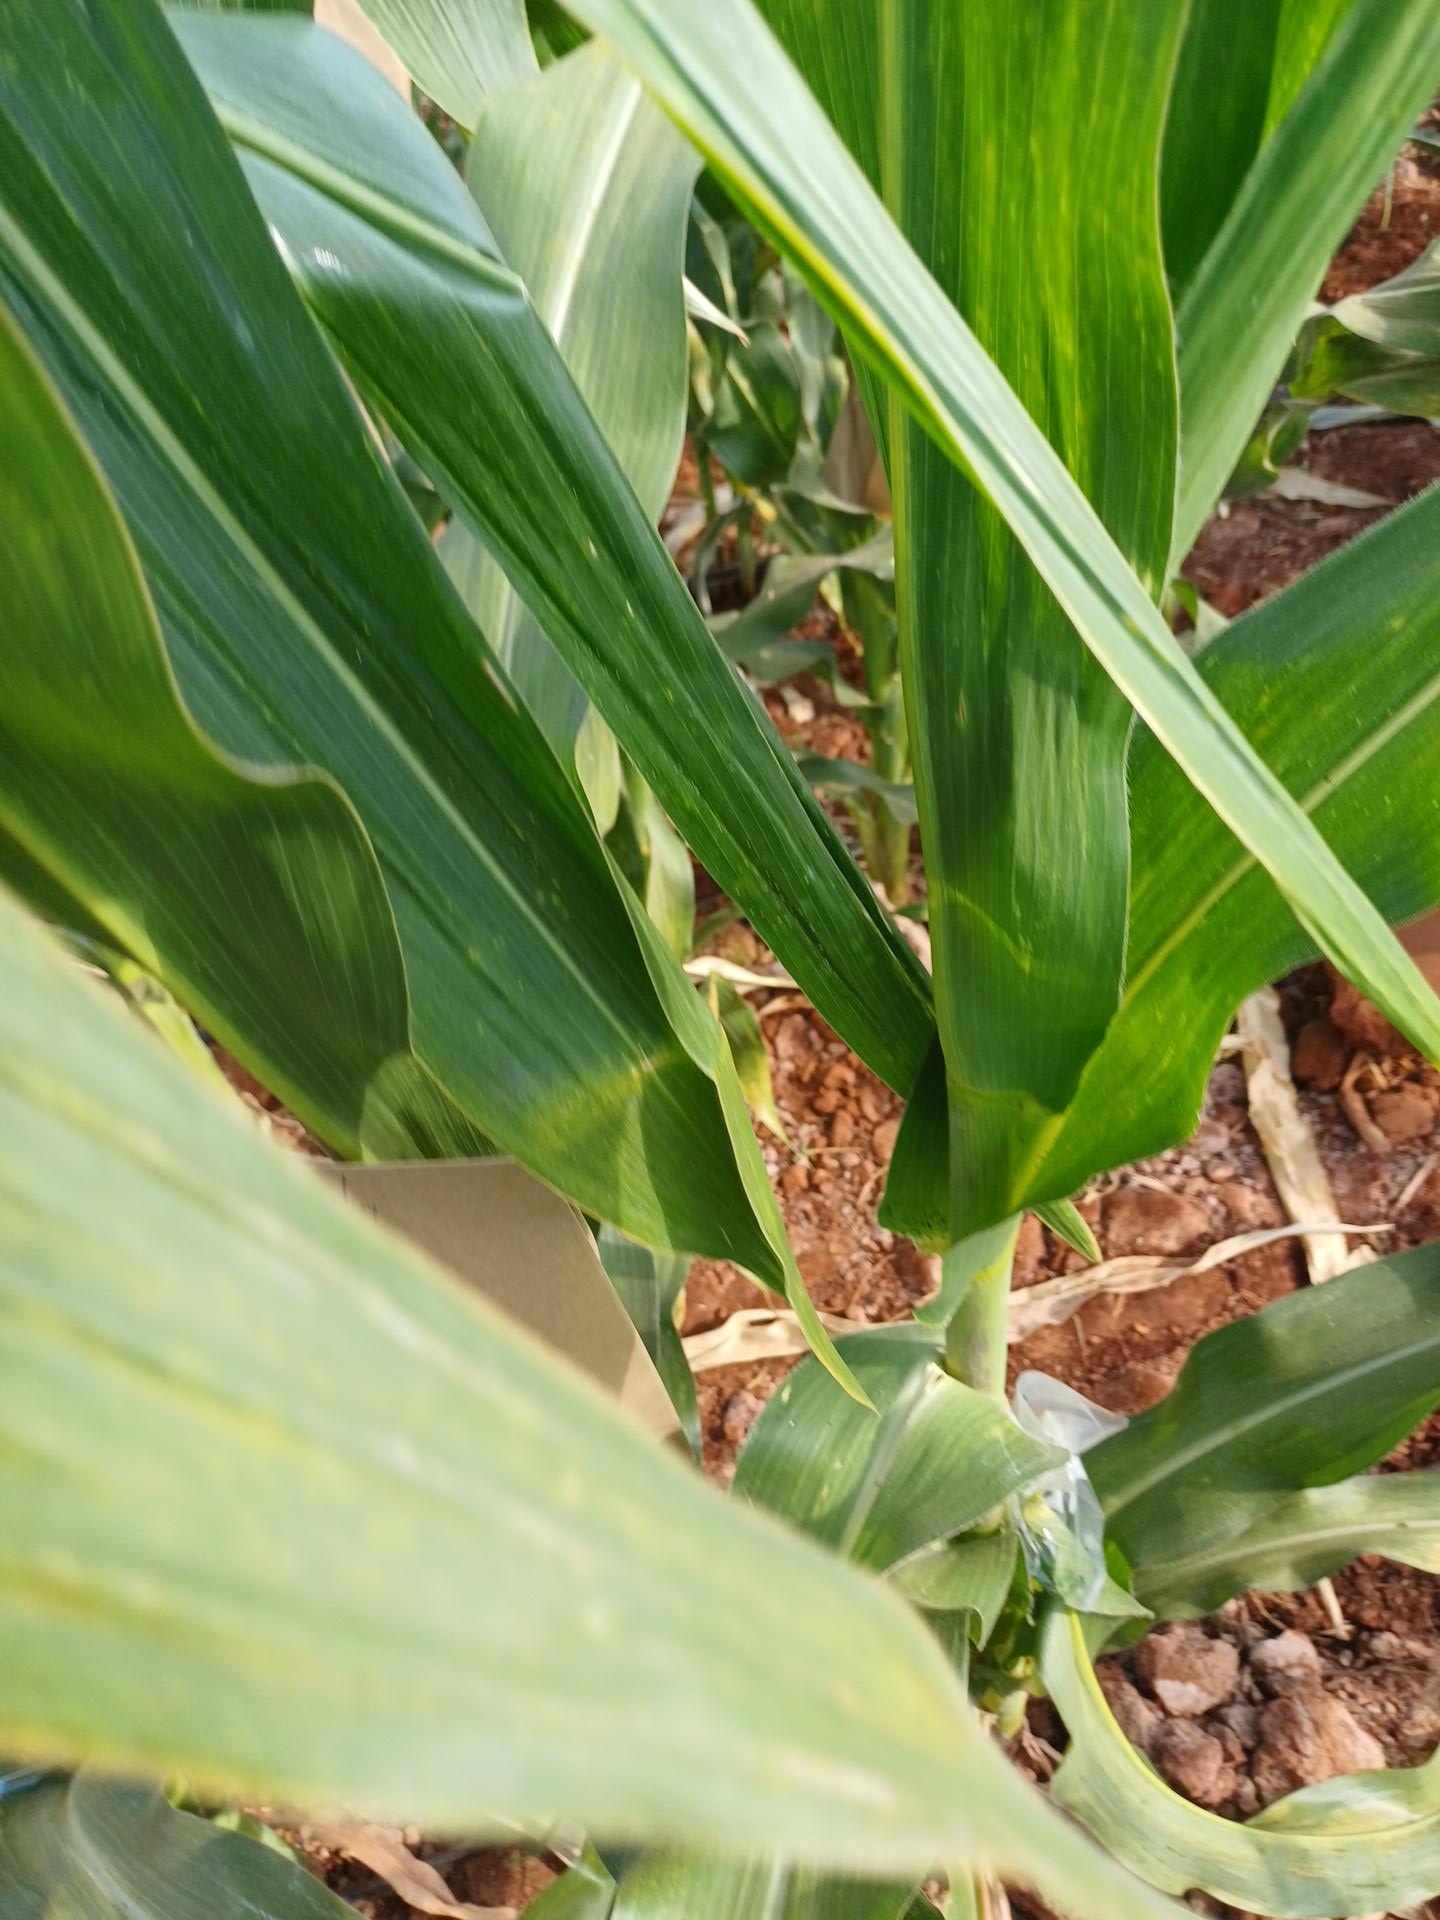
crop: maize
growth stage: flowering
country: Kenya
